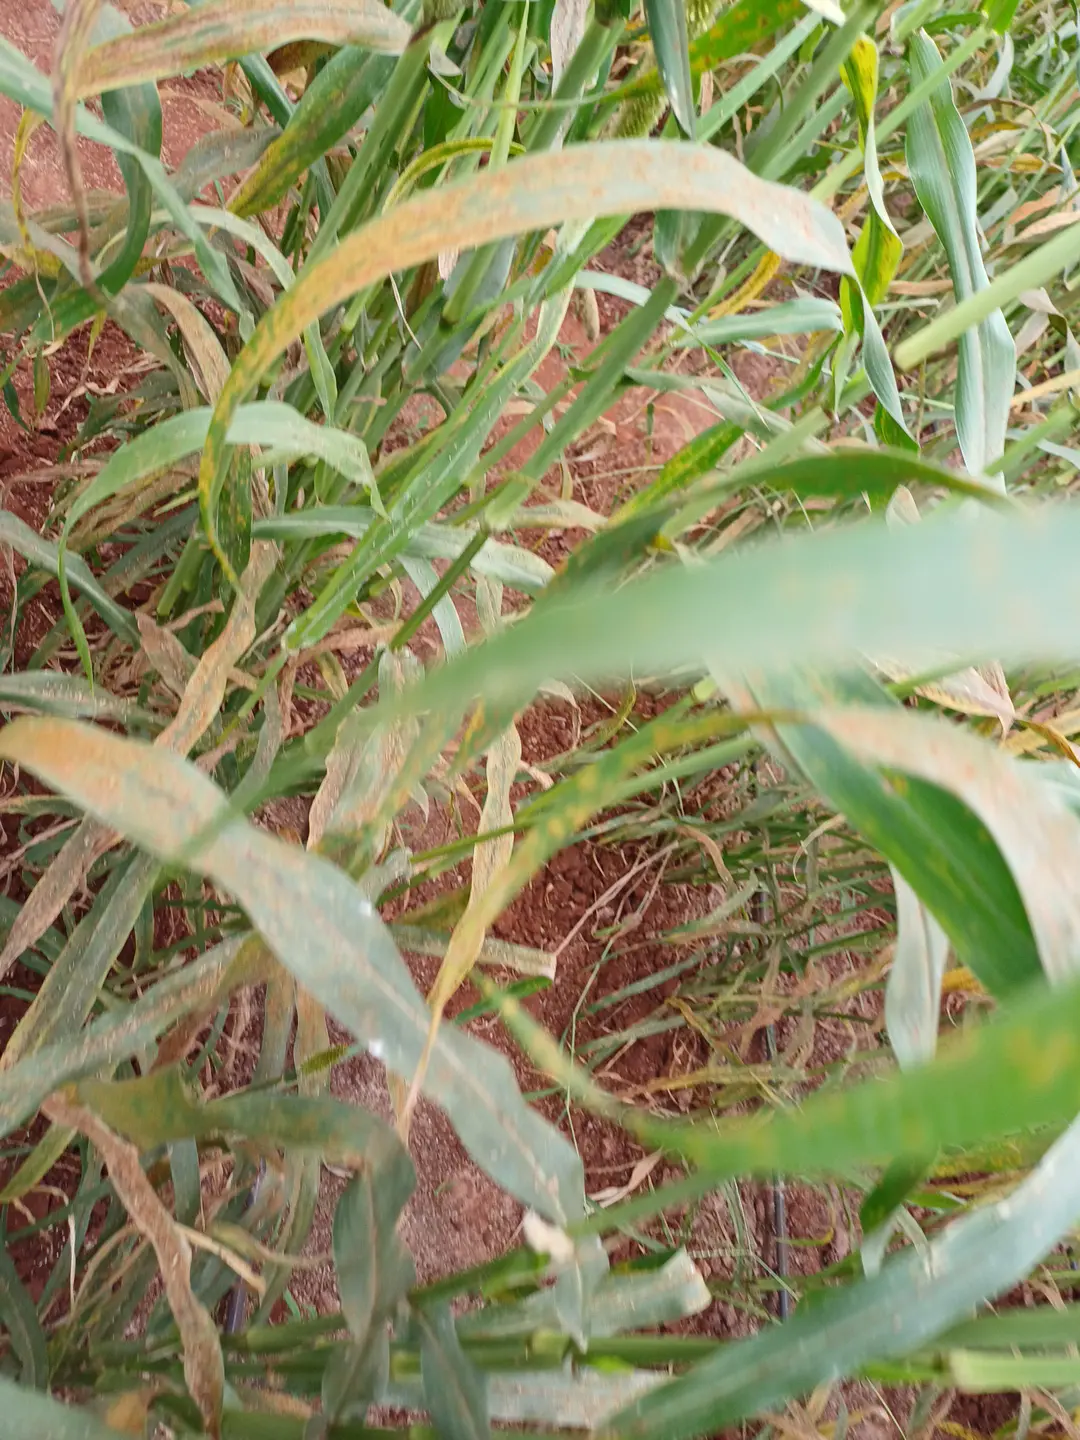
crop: pearl millet
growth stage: filling grain
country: Kenya
